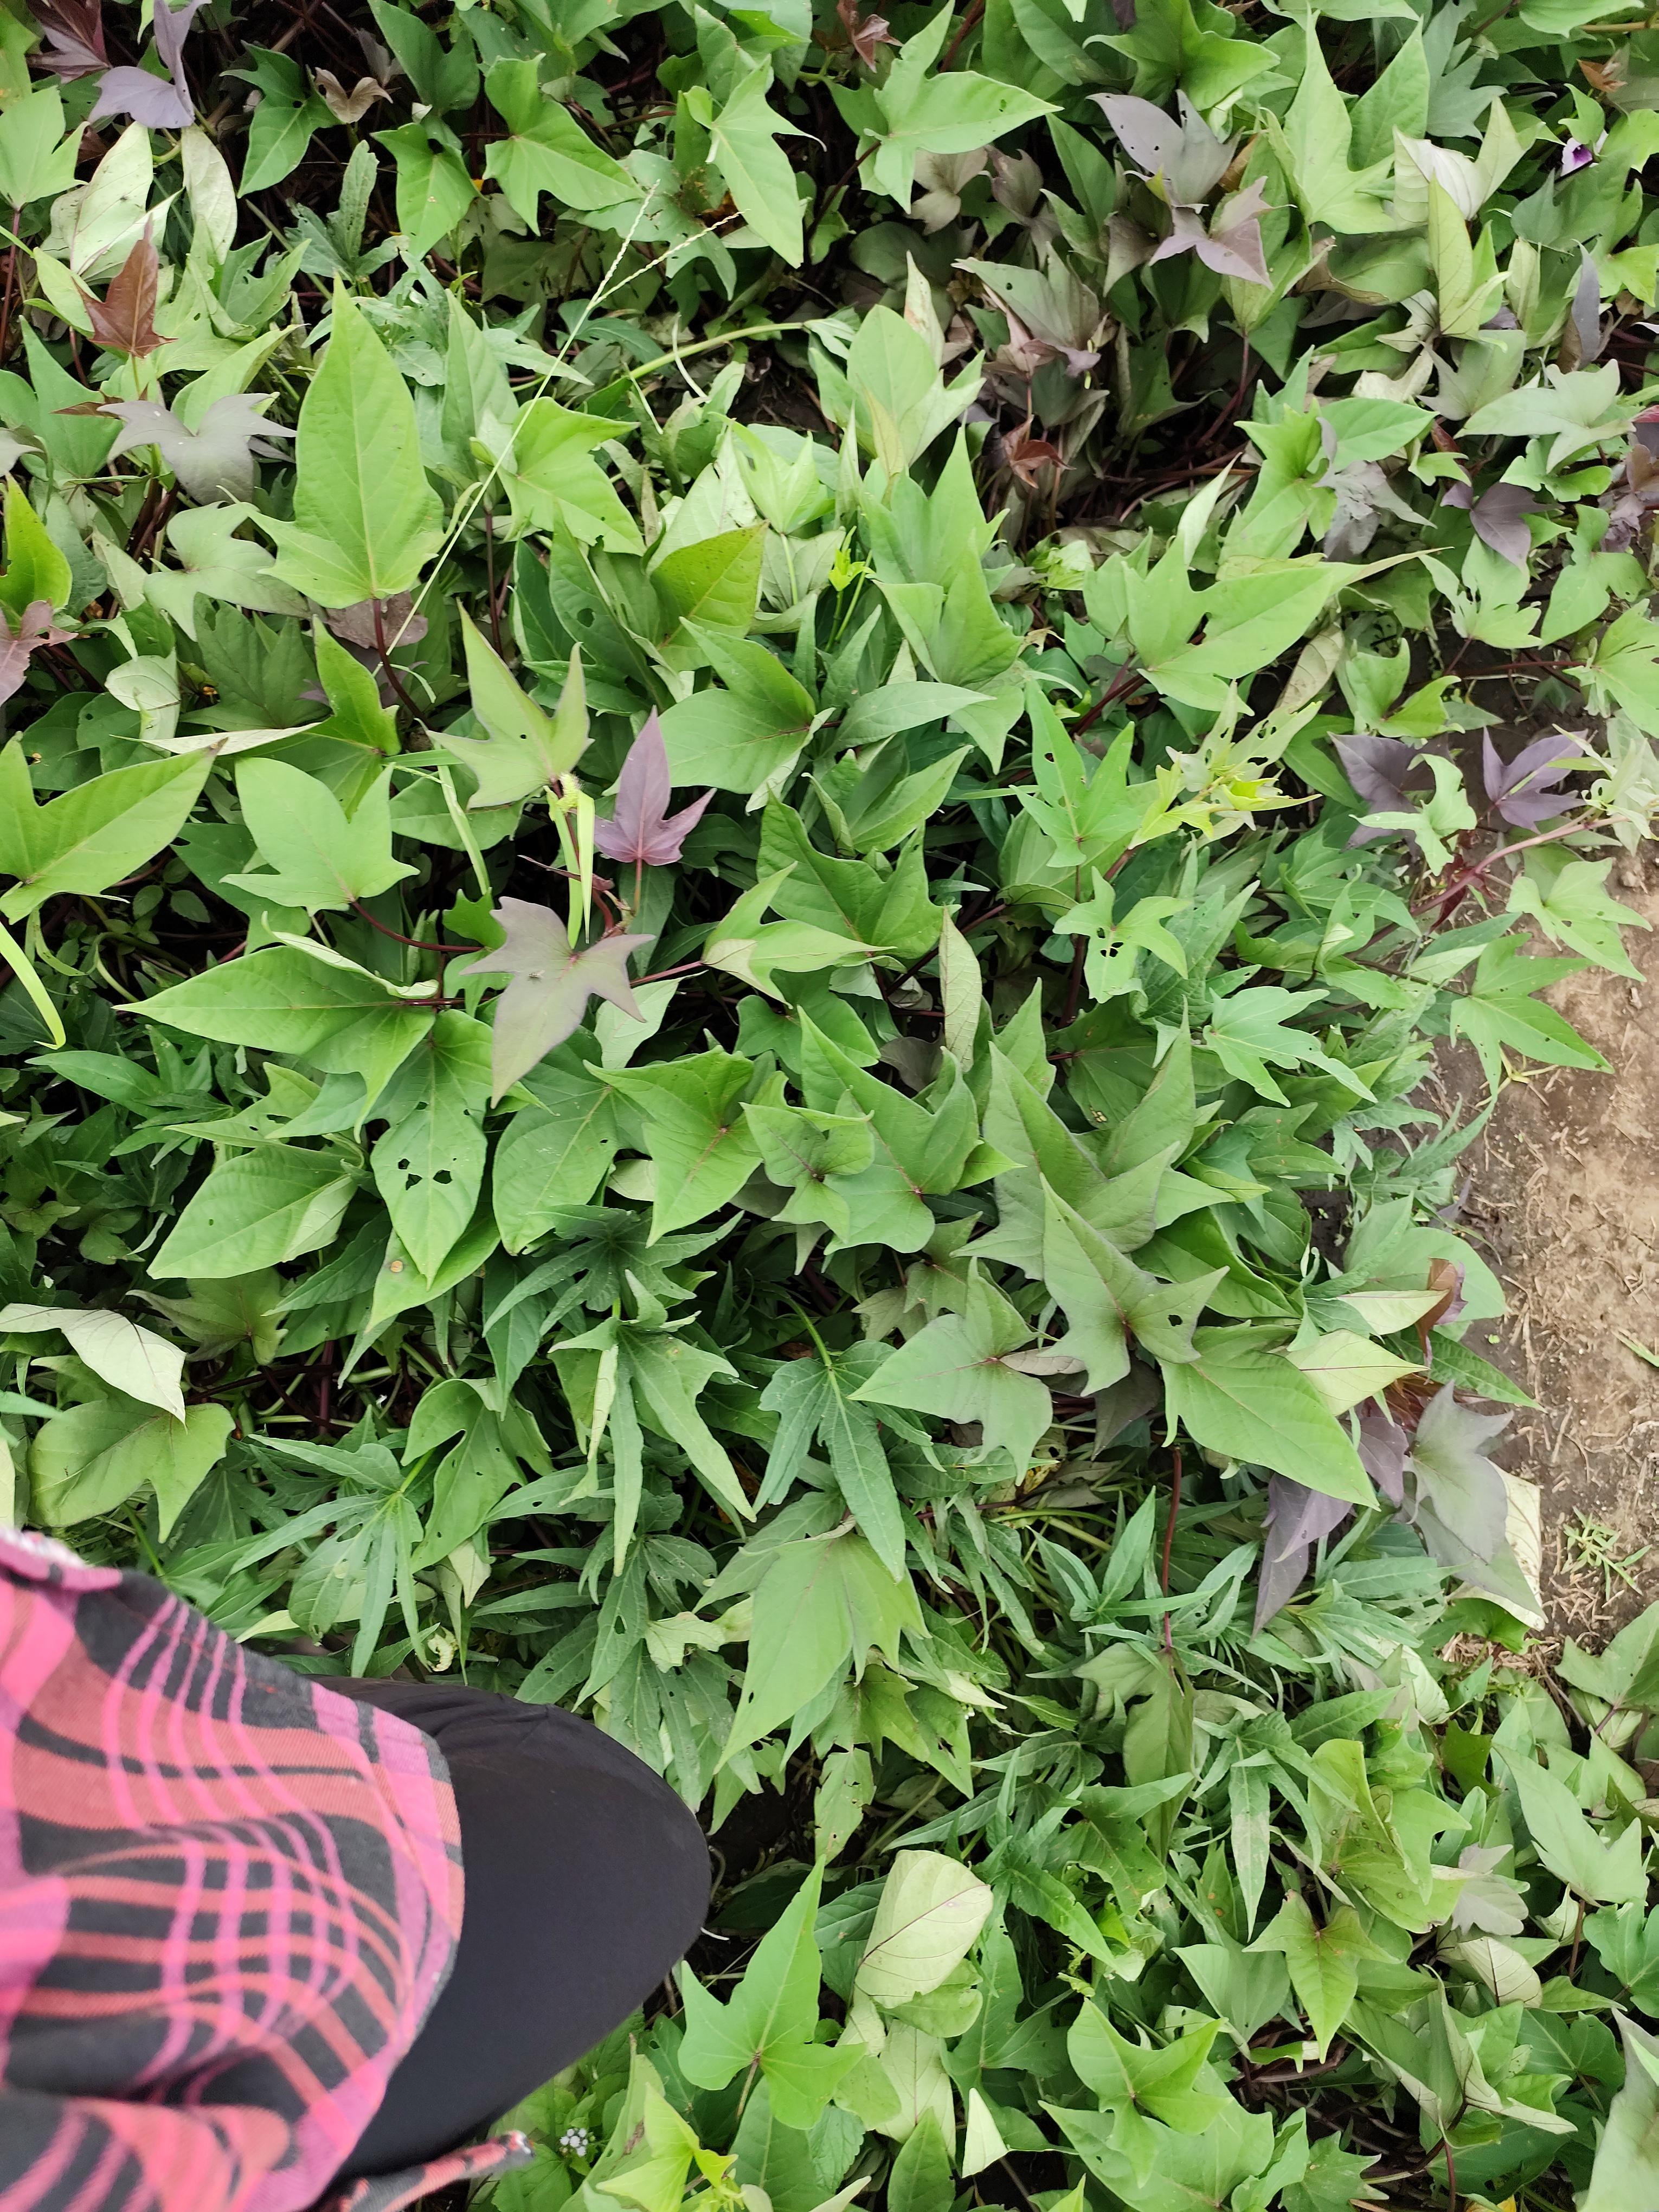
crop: sweet potato
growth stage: vegetative
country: Tanzania
